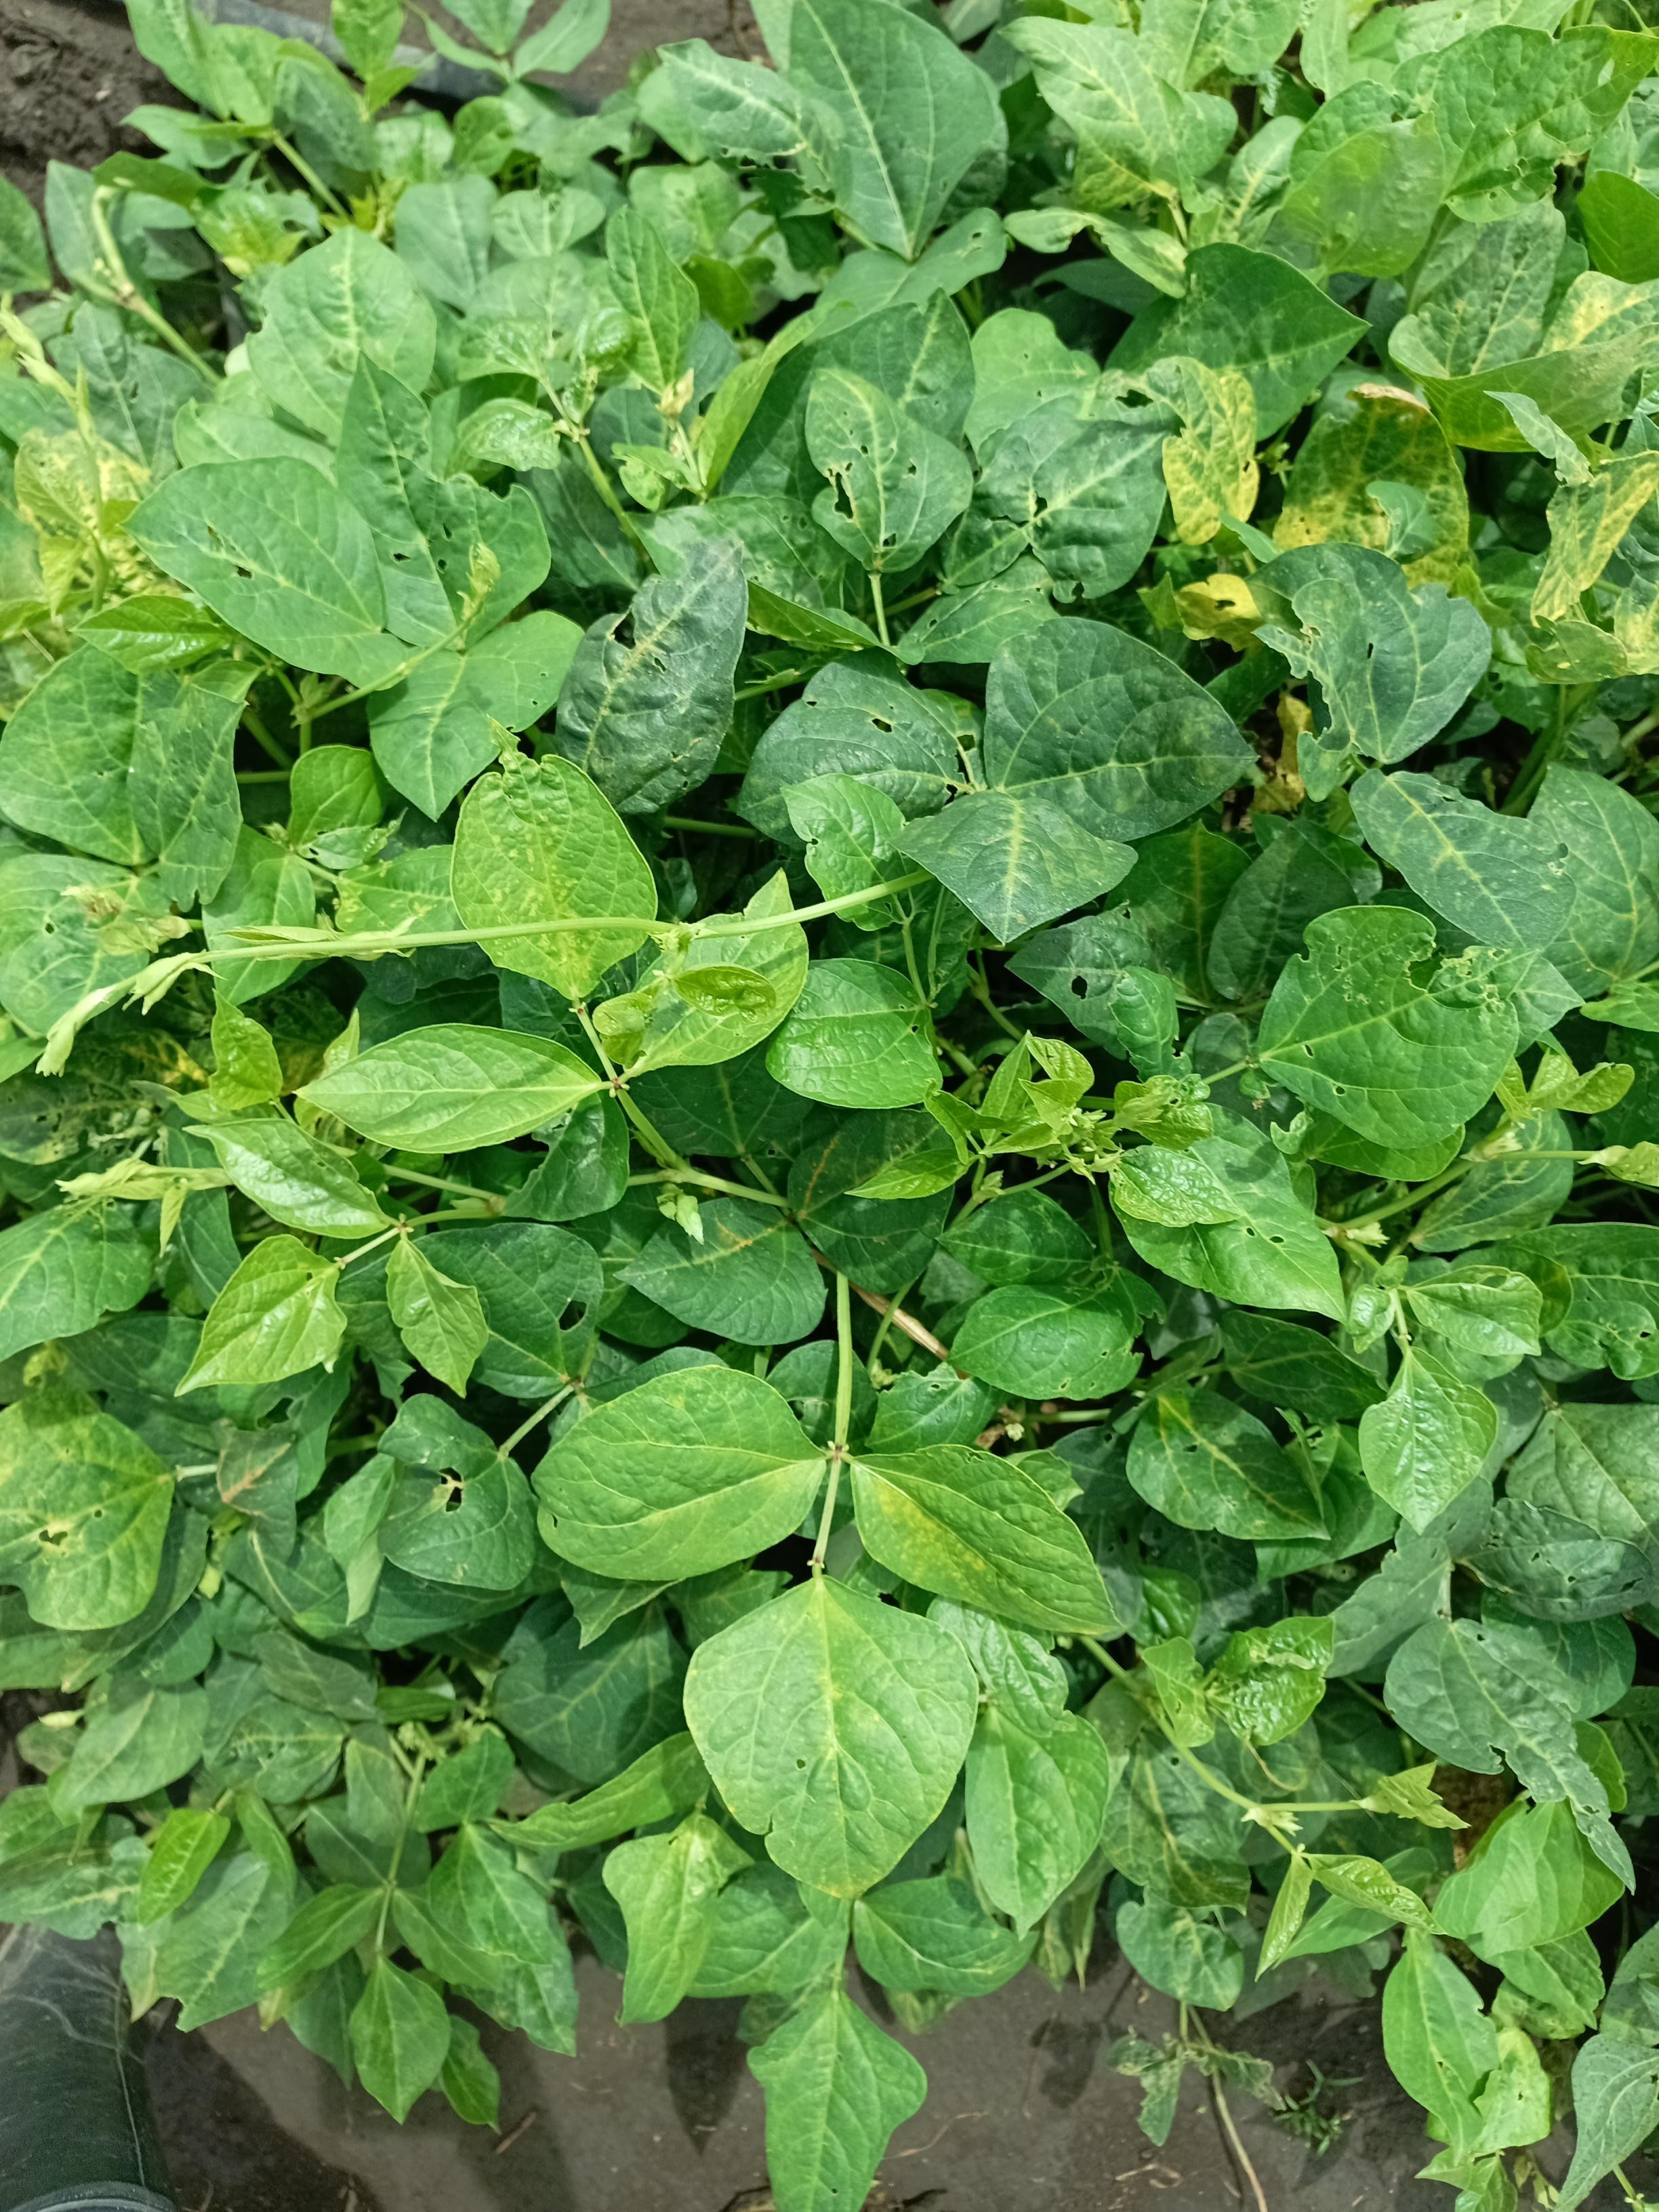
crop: cowpea
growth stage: development pod
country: Tanzania
